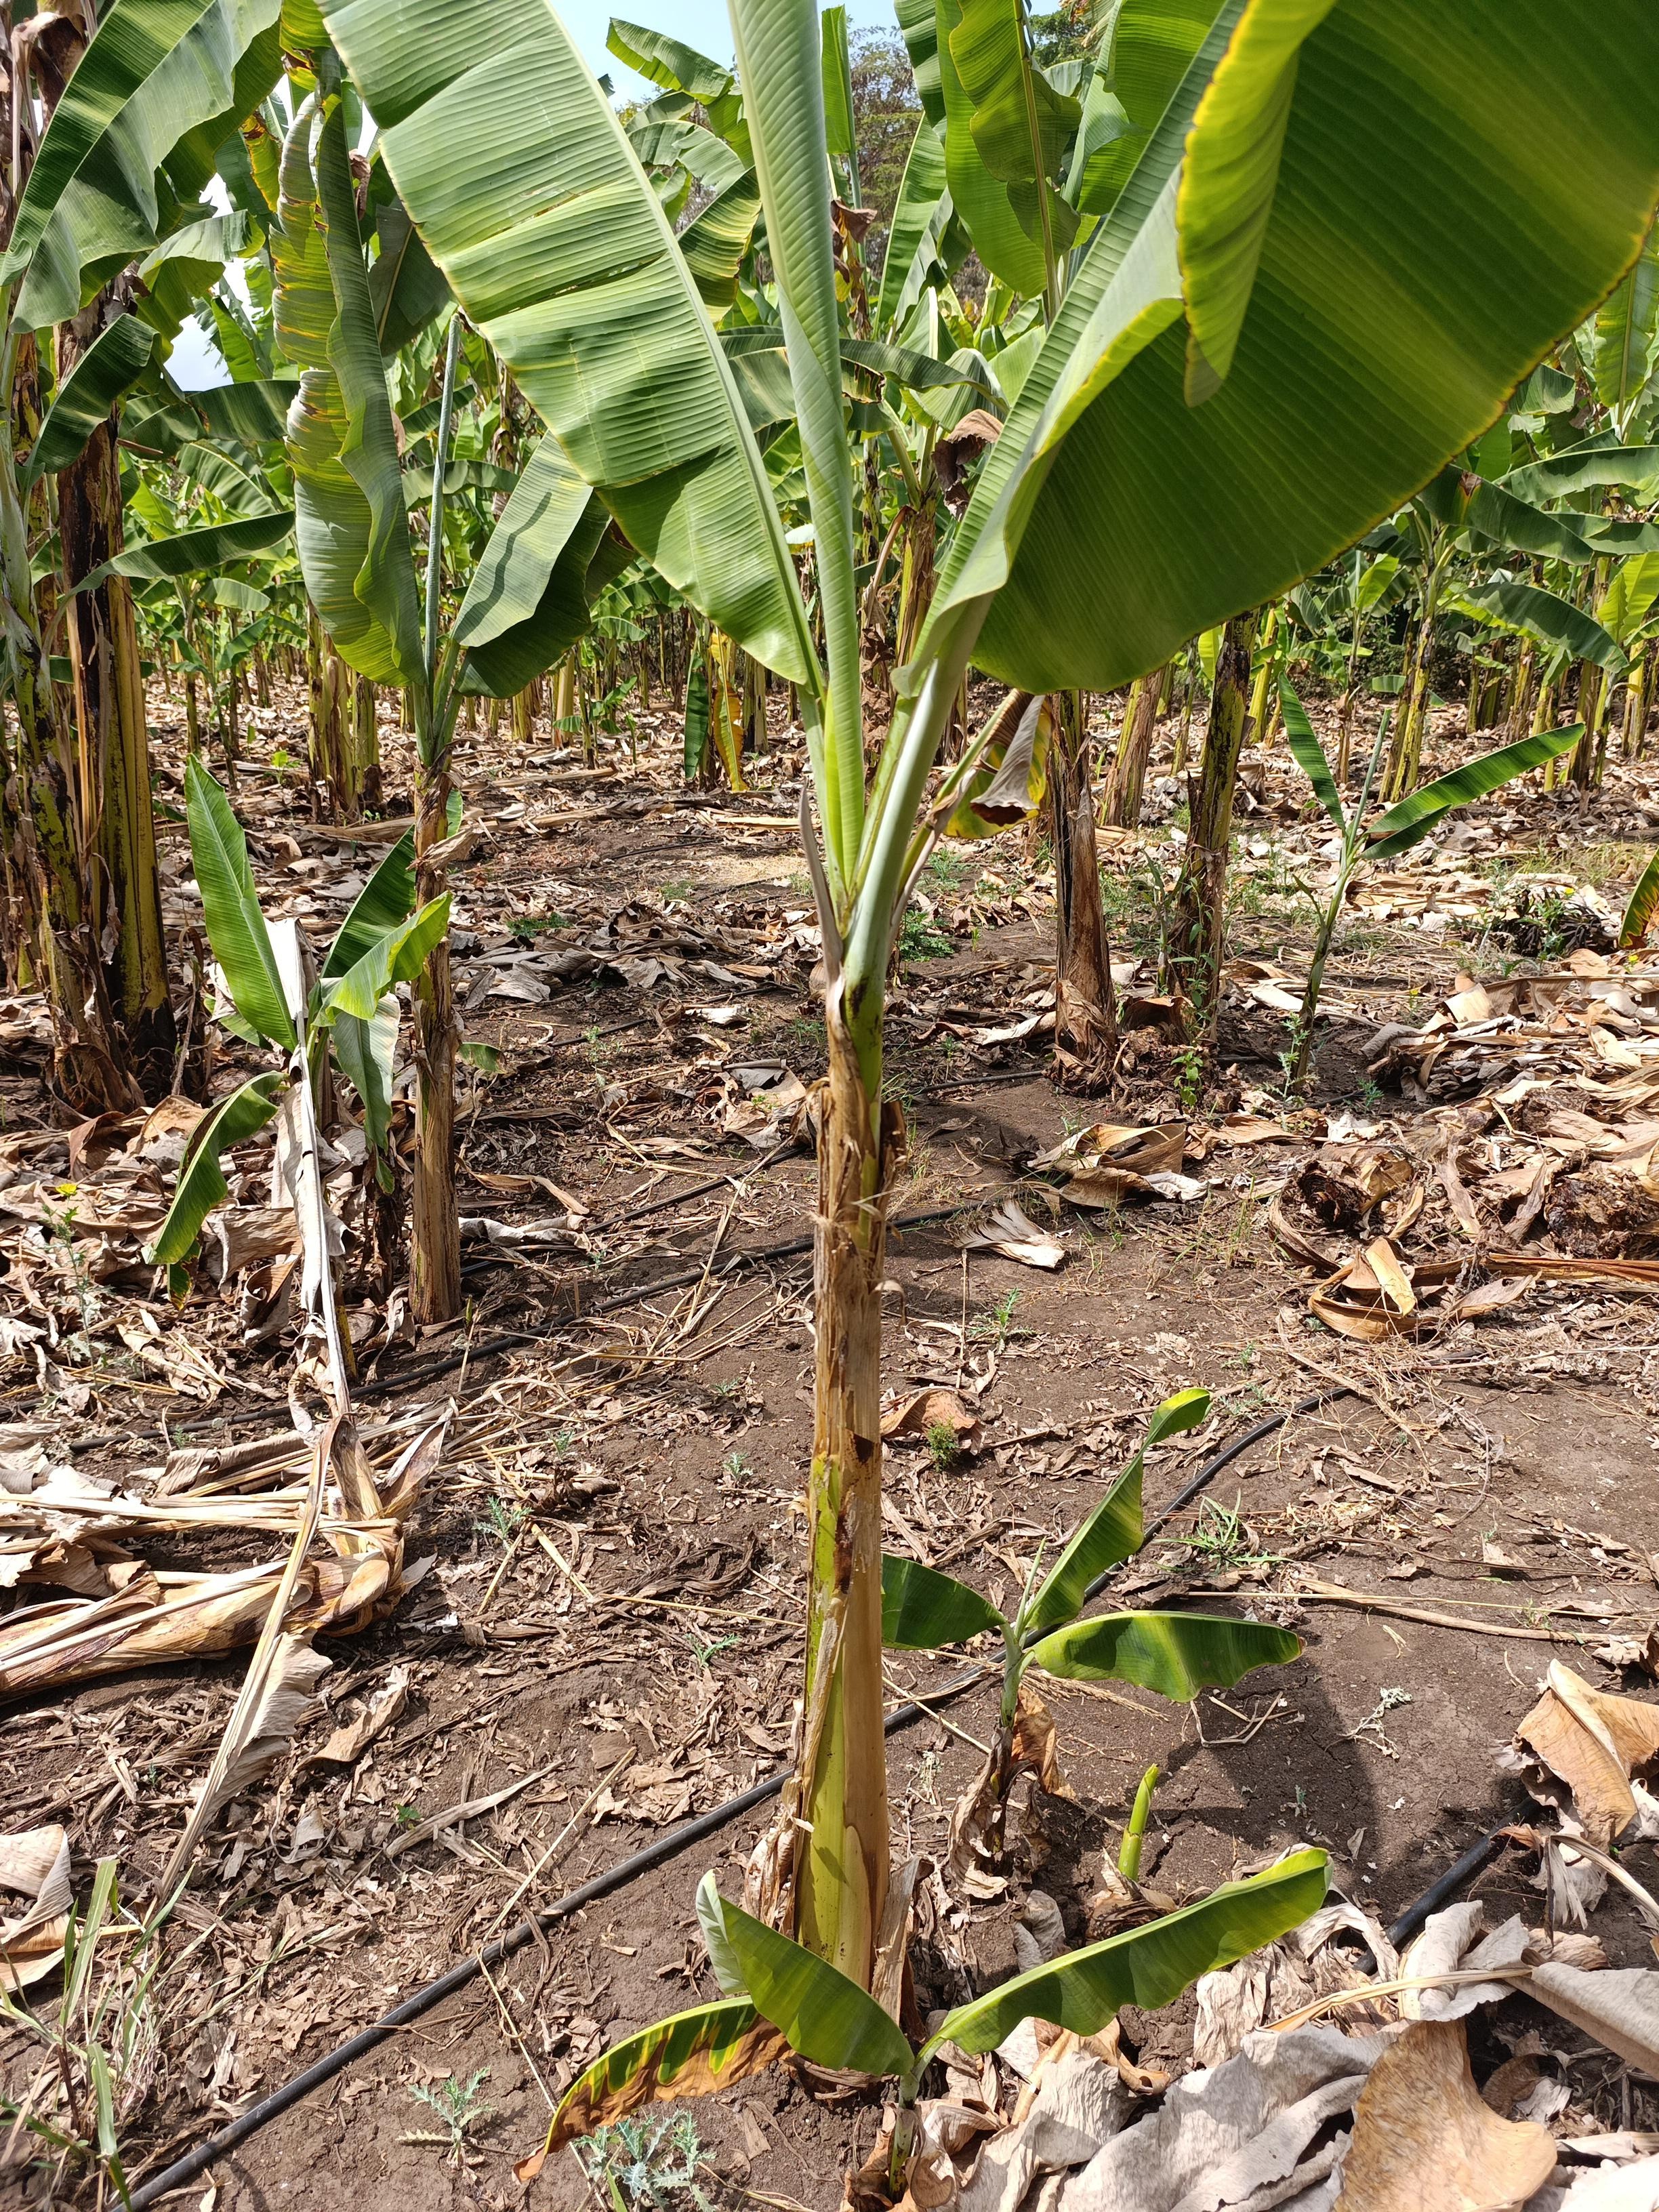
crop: banana
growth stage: vegetative
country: Tanzania
